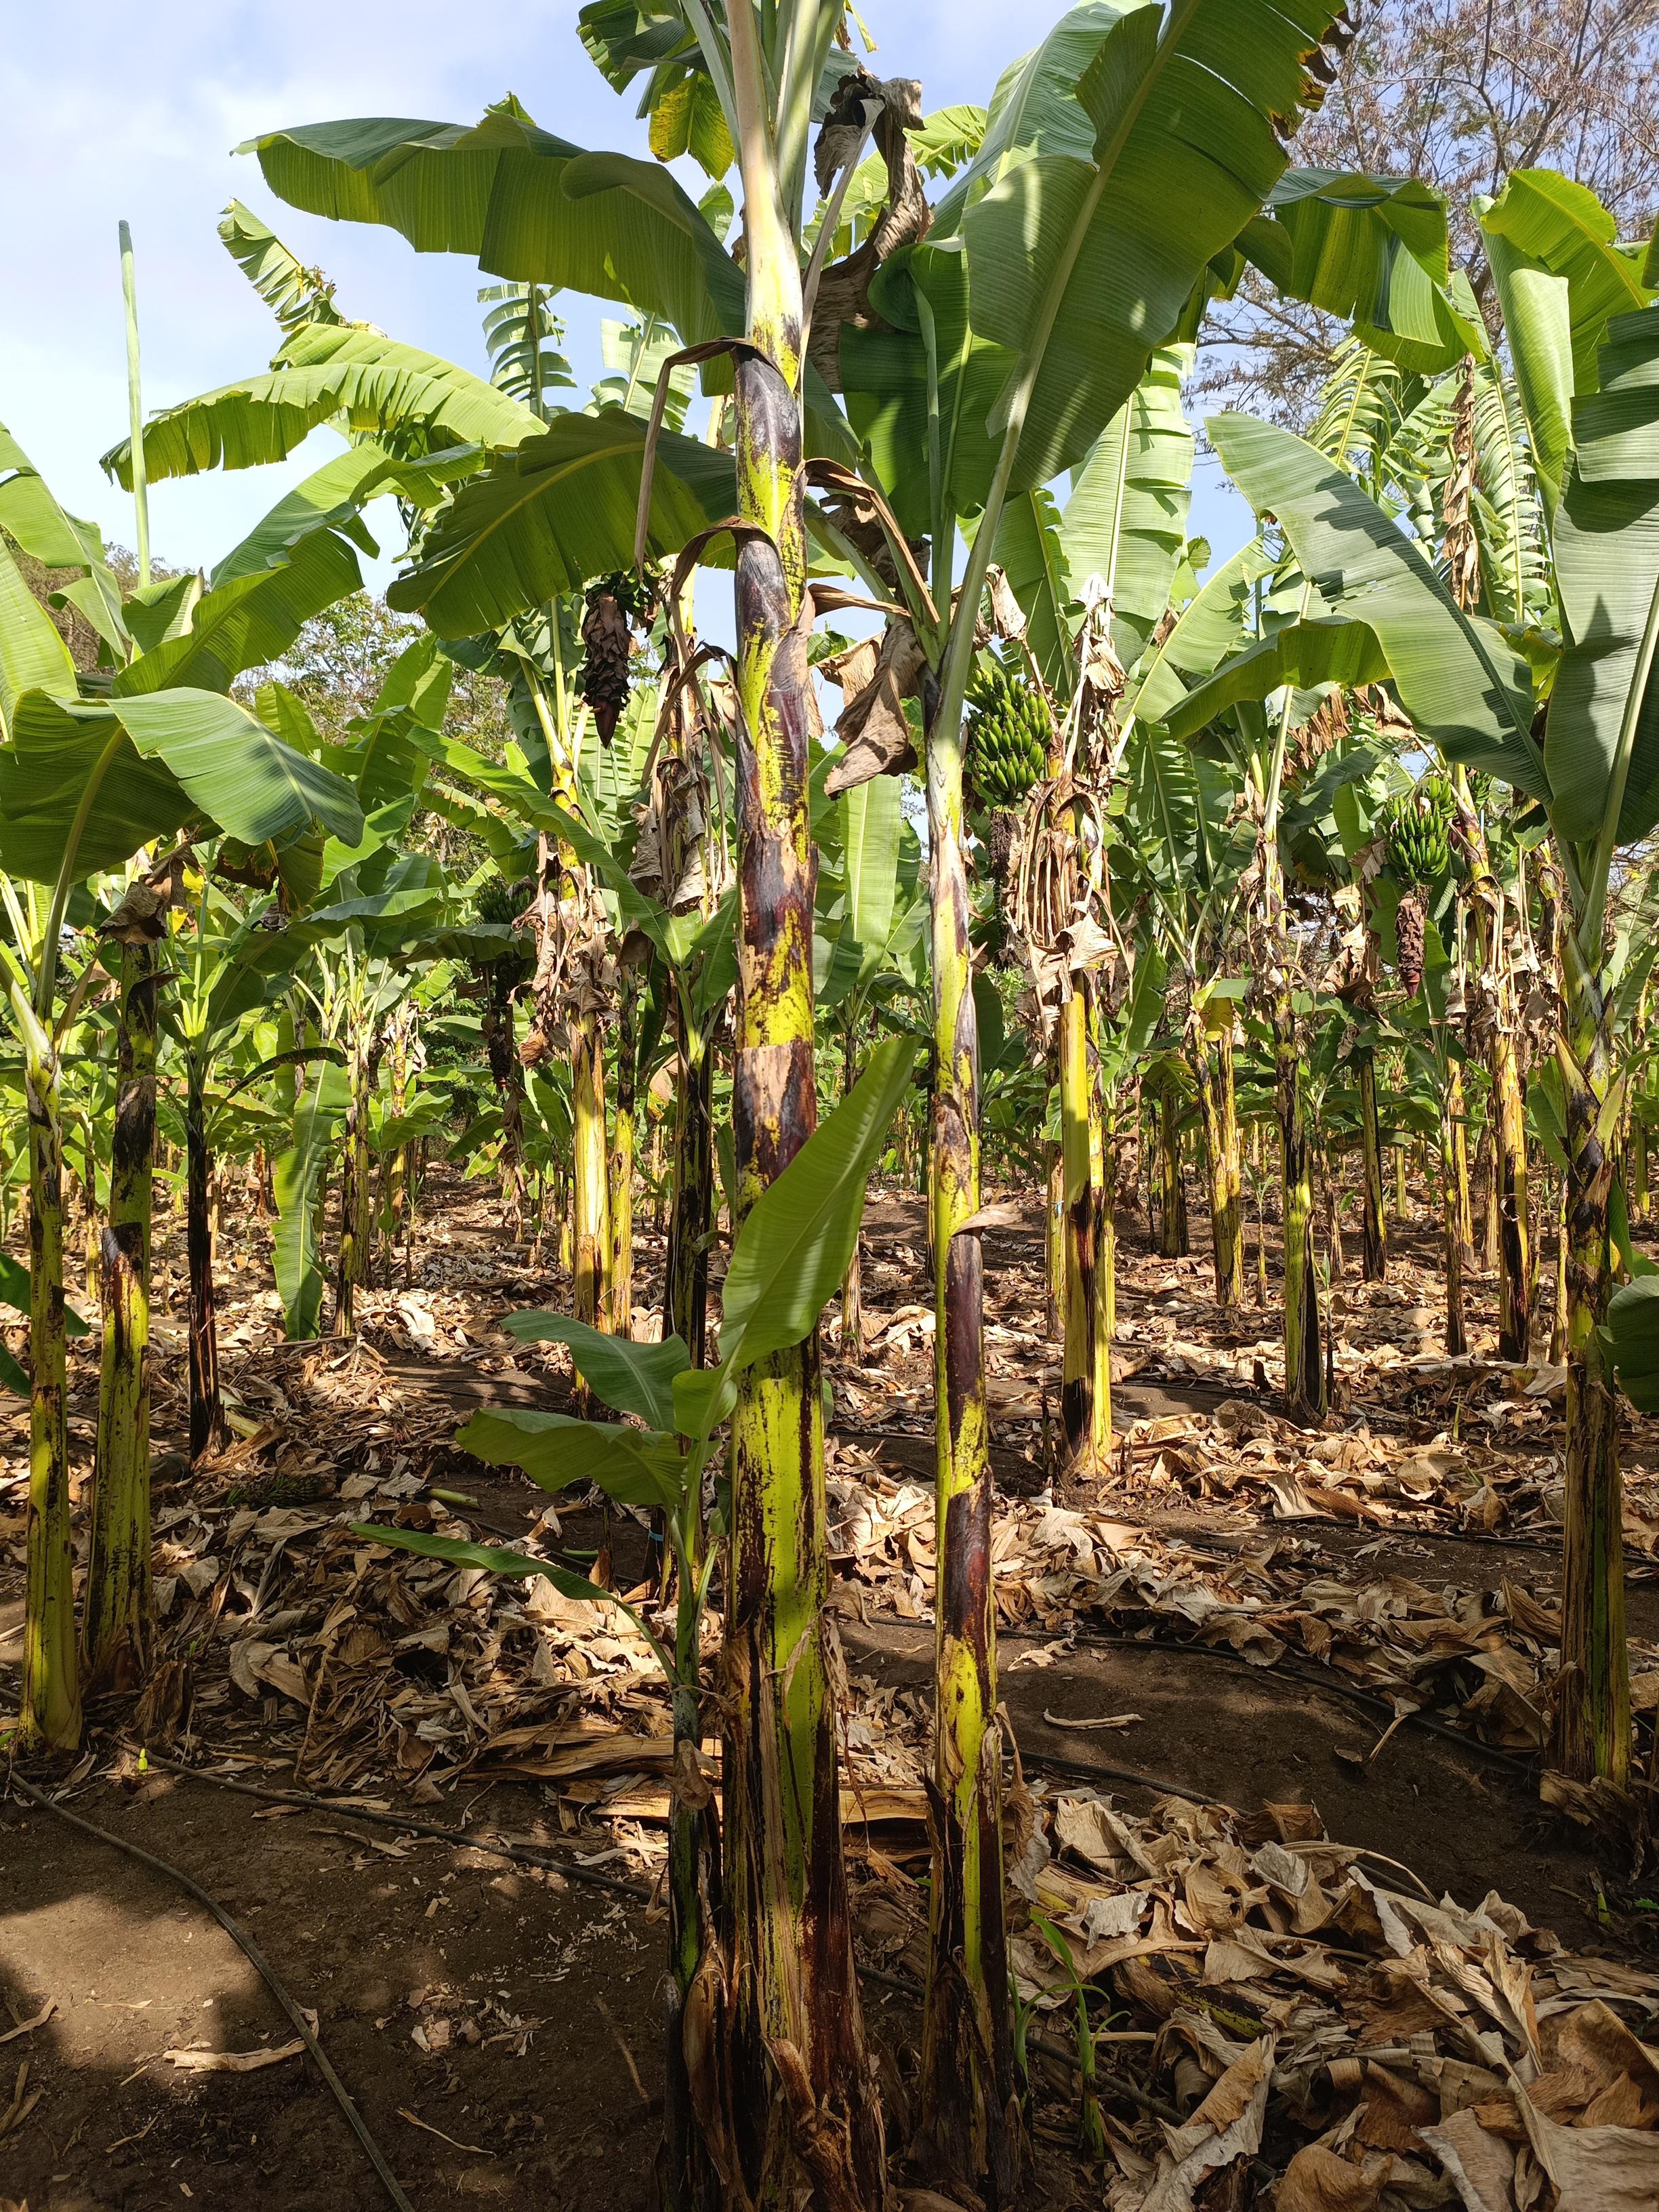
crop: banana
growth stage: vegetative
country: Tanzania
